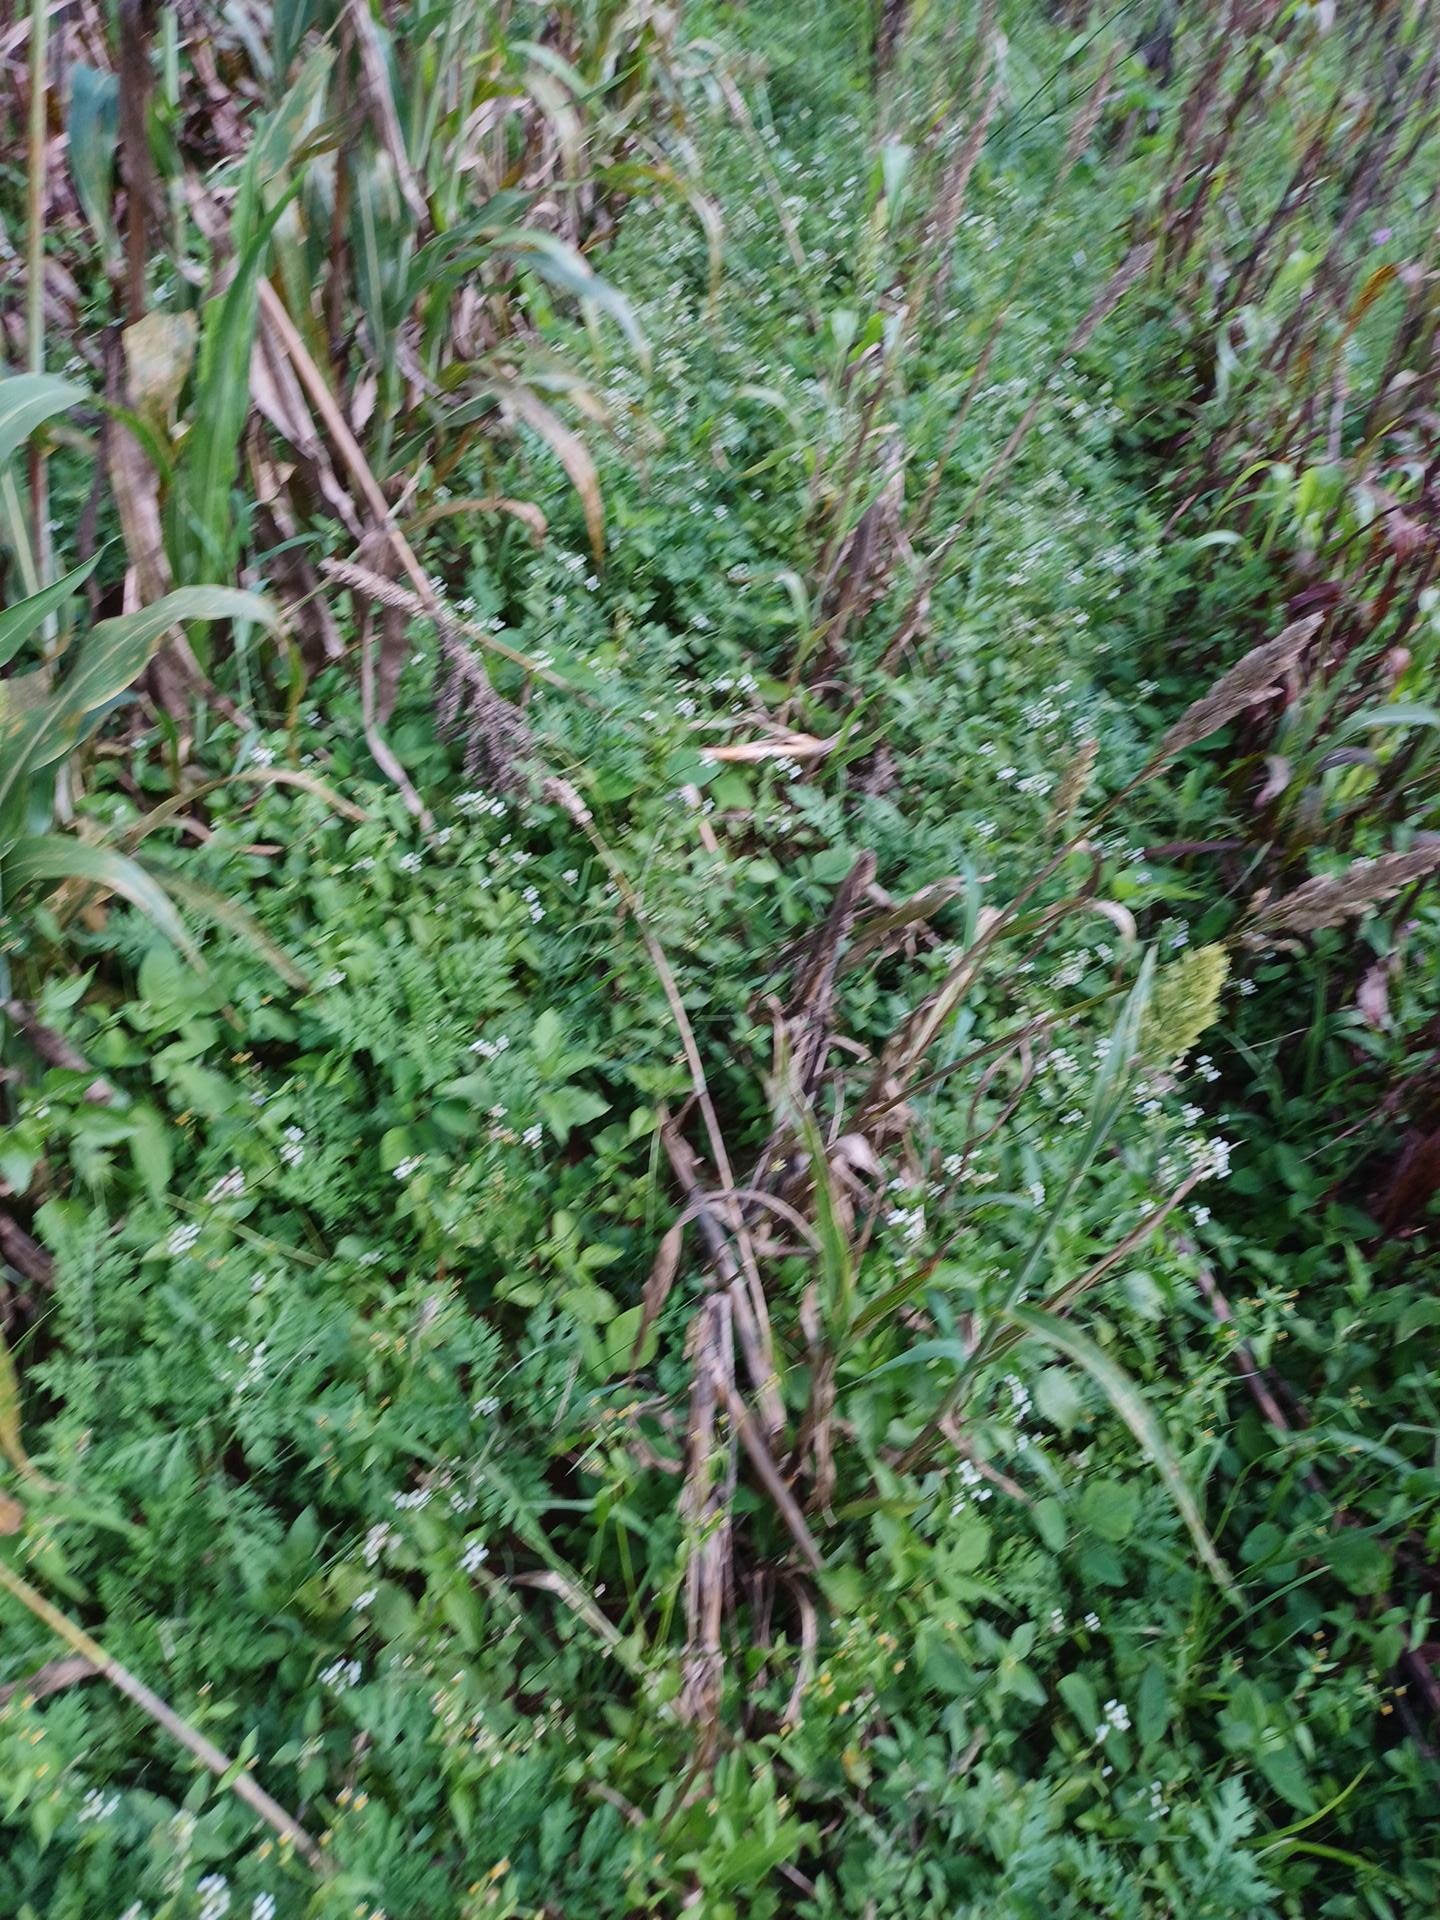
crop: sorghum
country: Kenya
